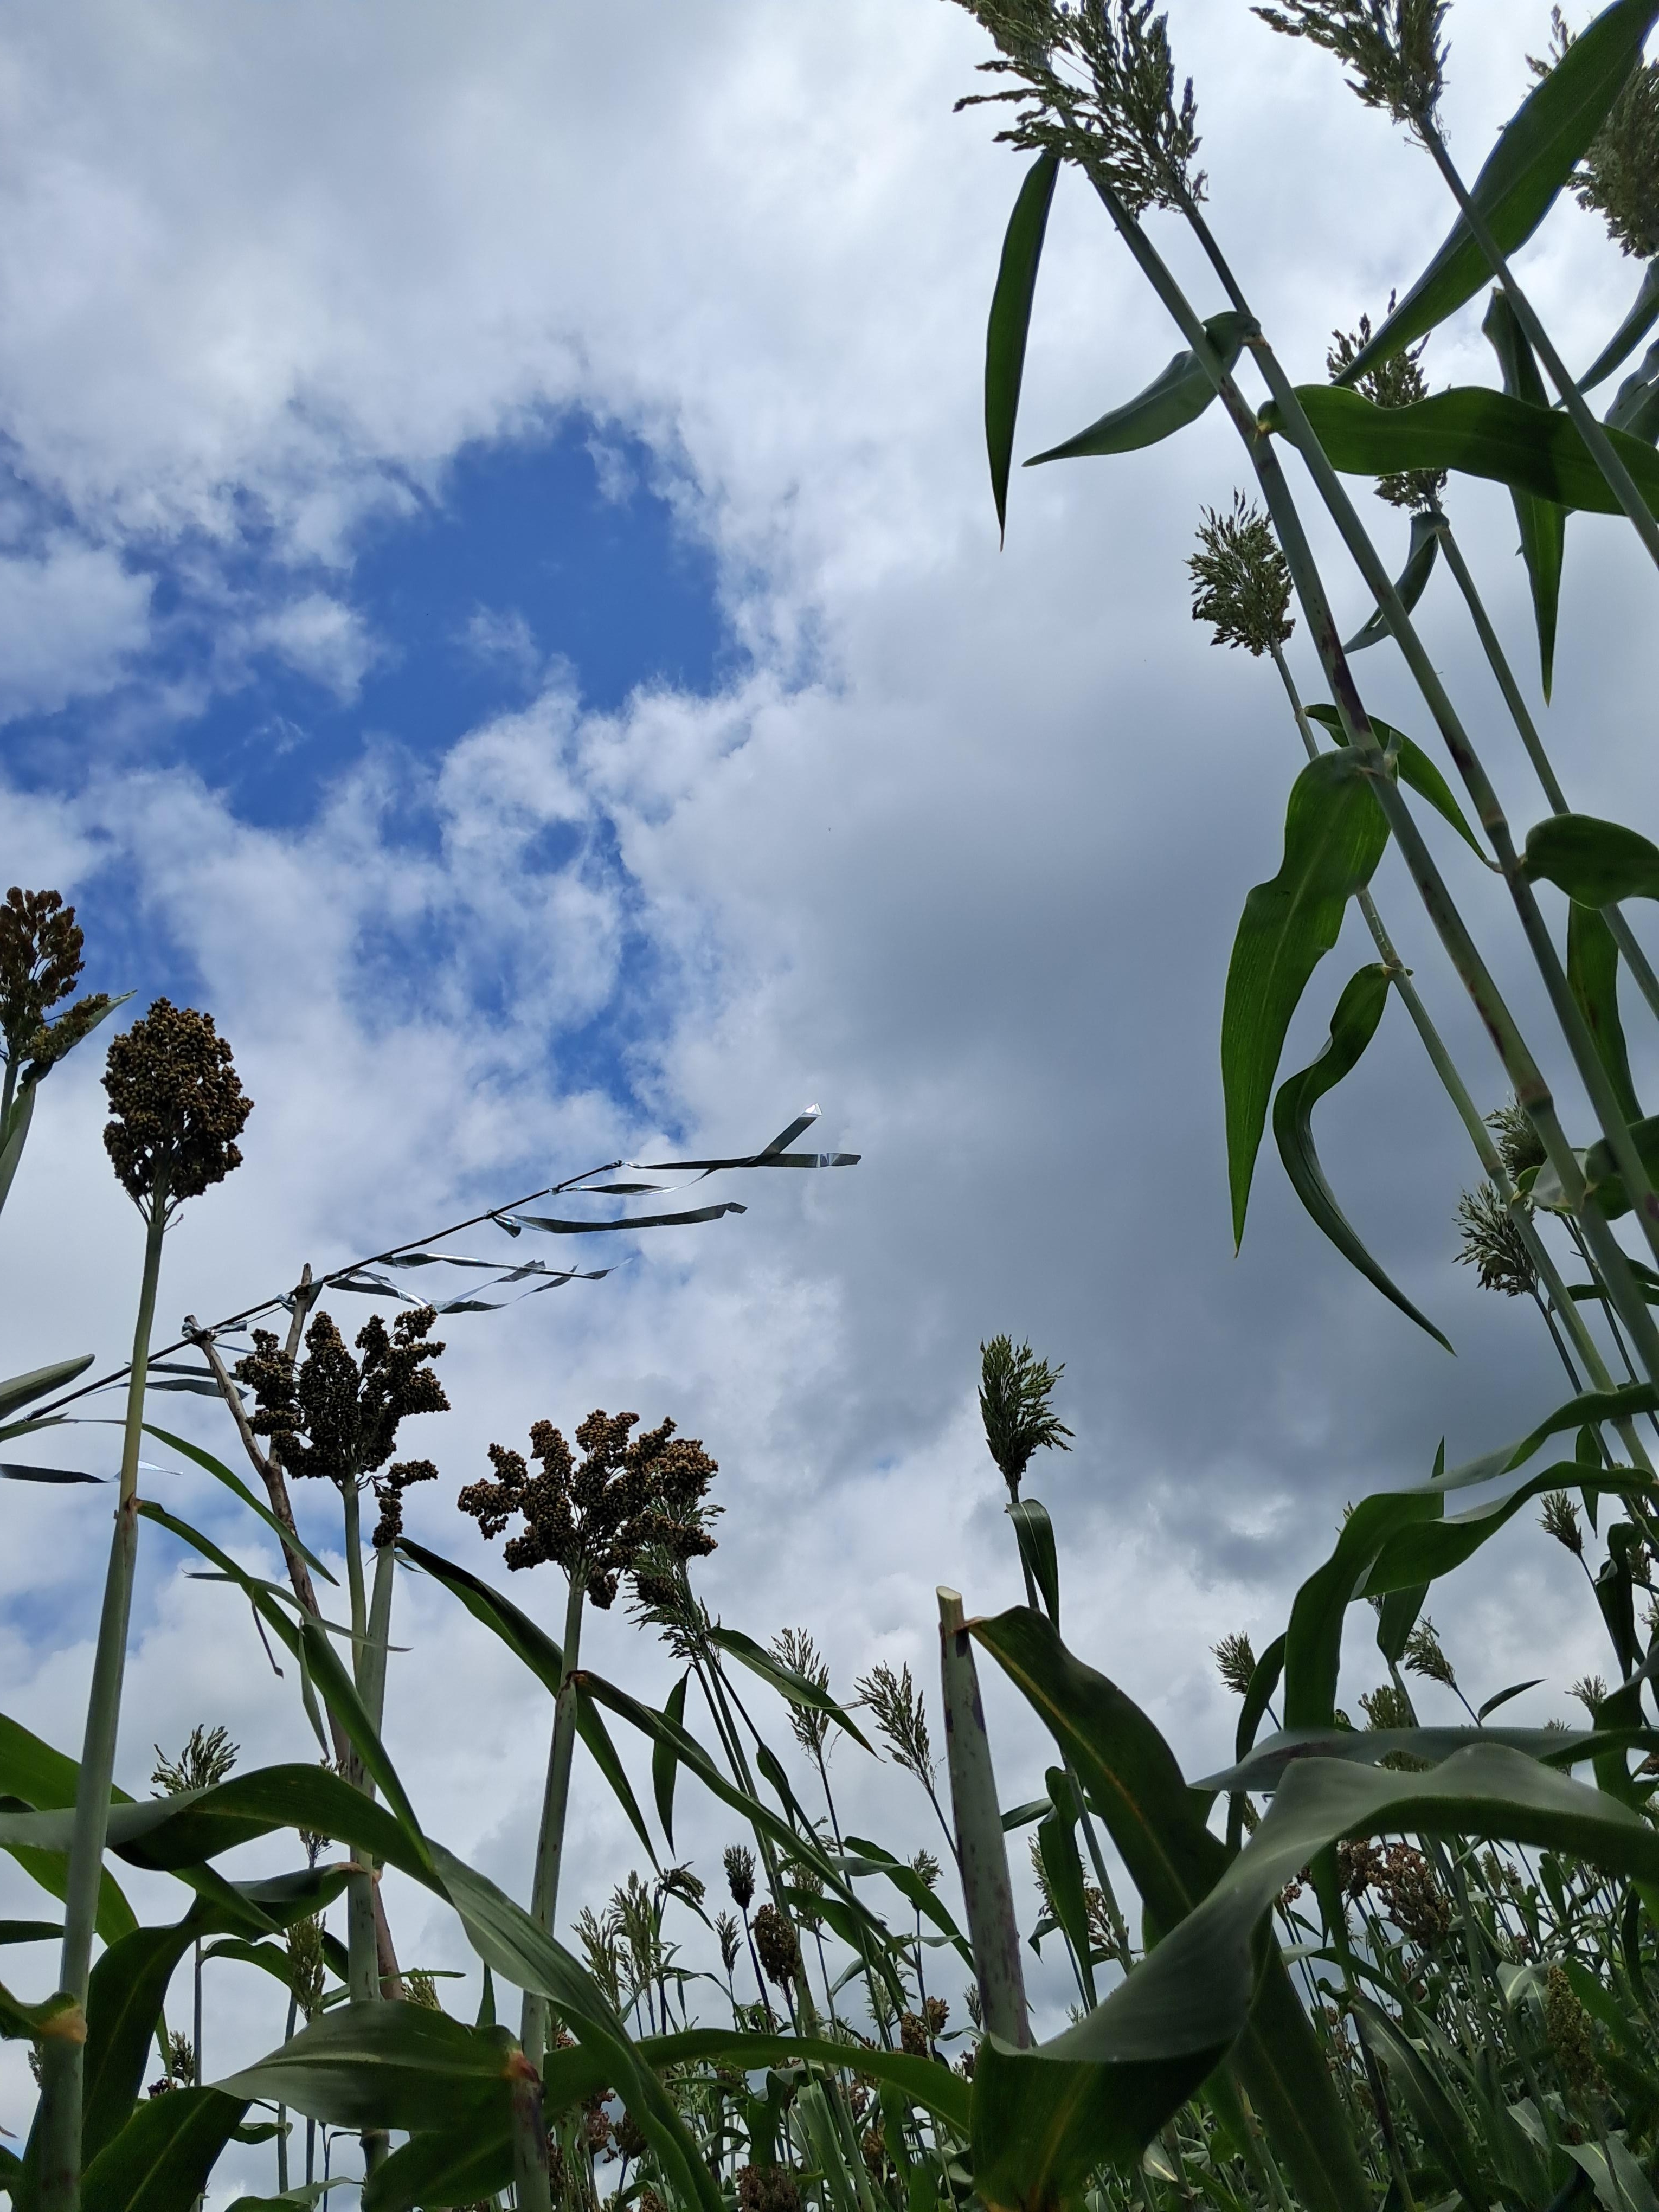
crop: sorghum
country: Tanzania
